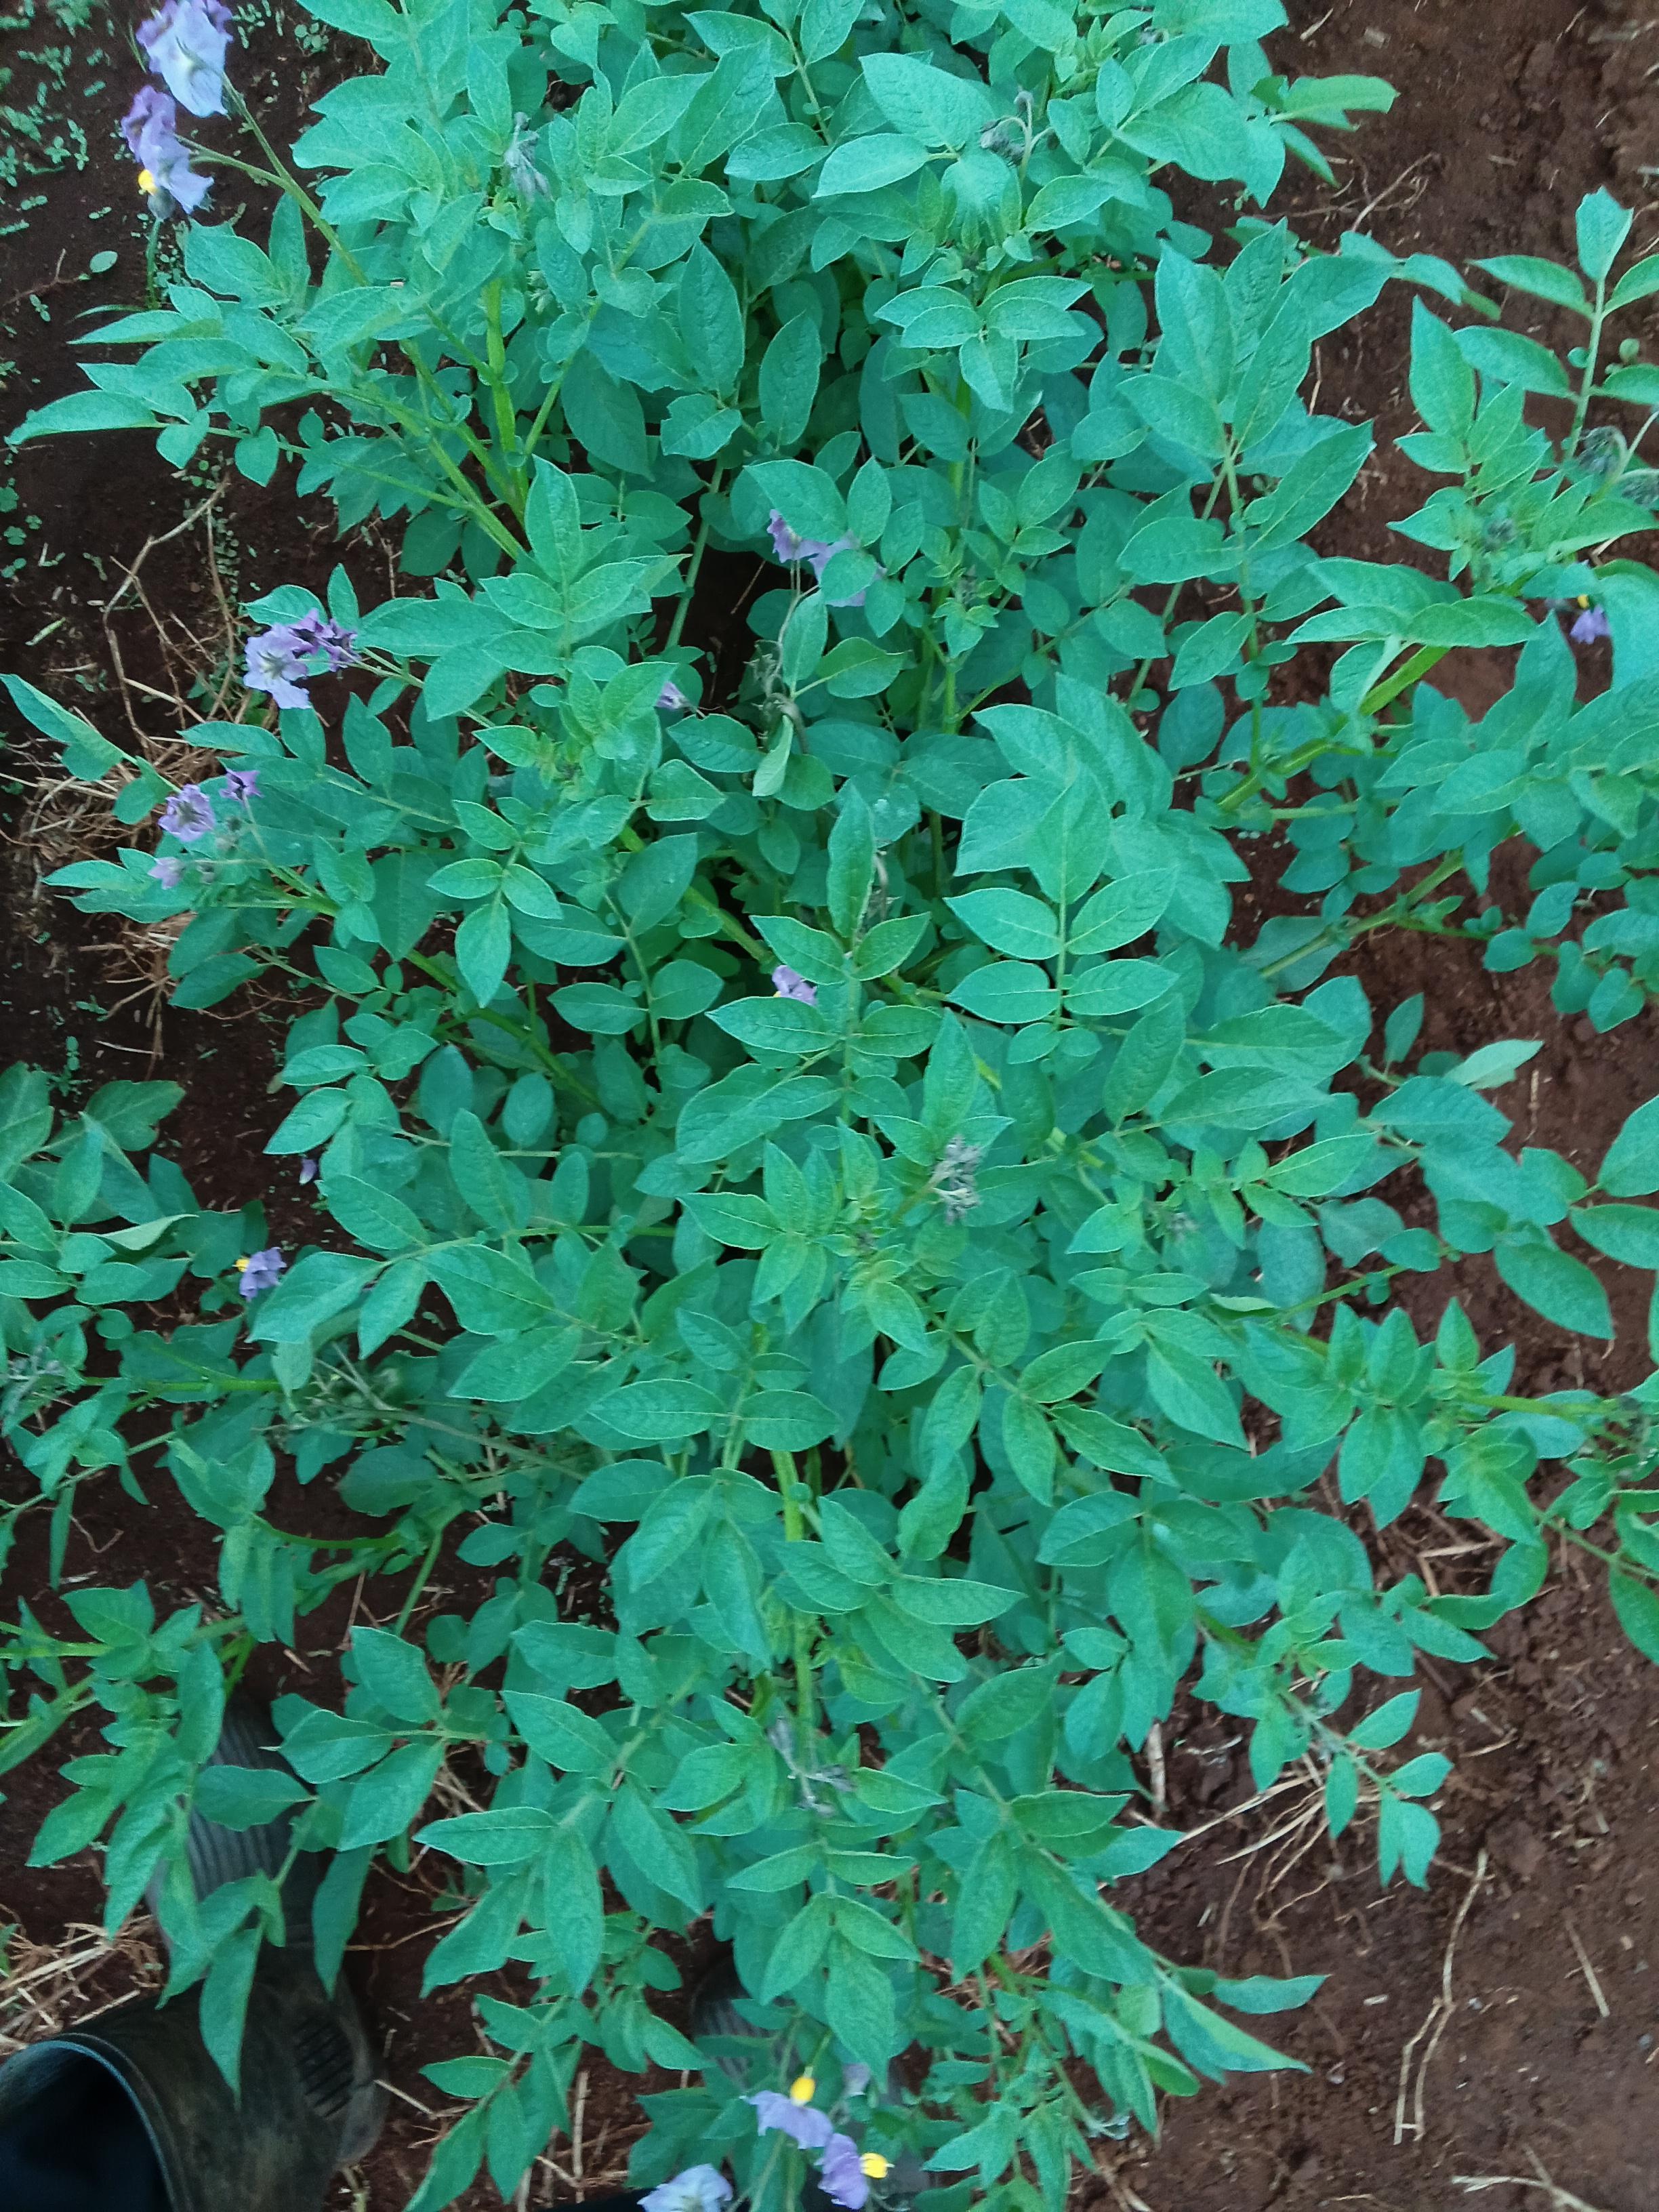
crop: potato
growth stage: flowering
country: Kenya
